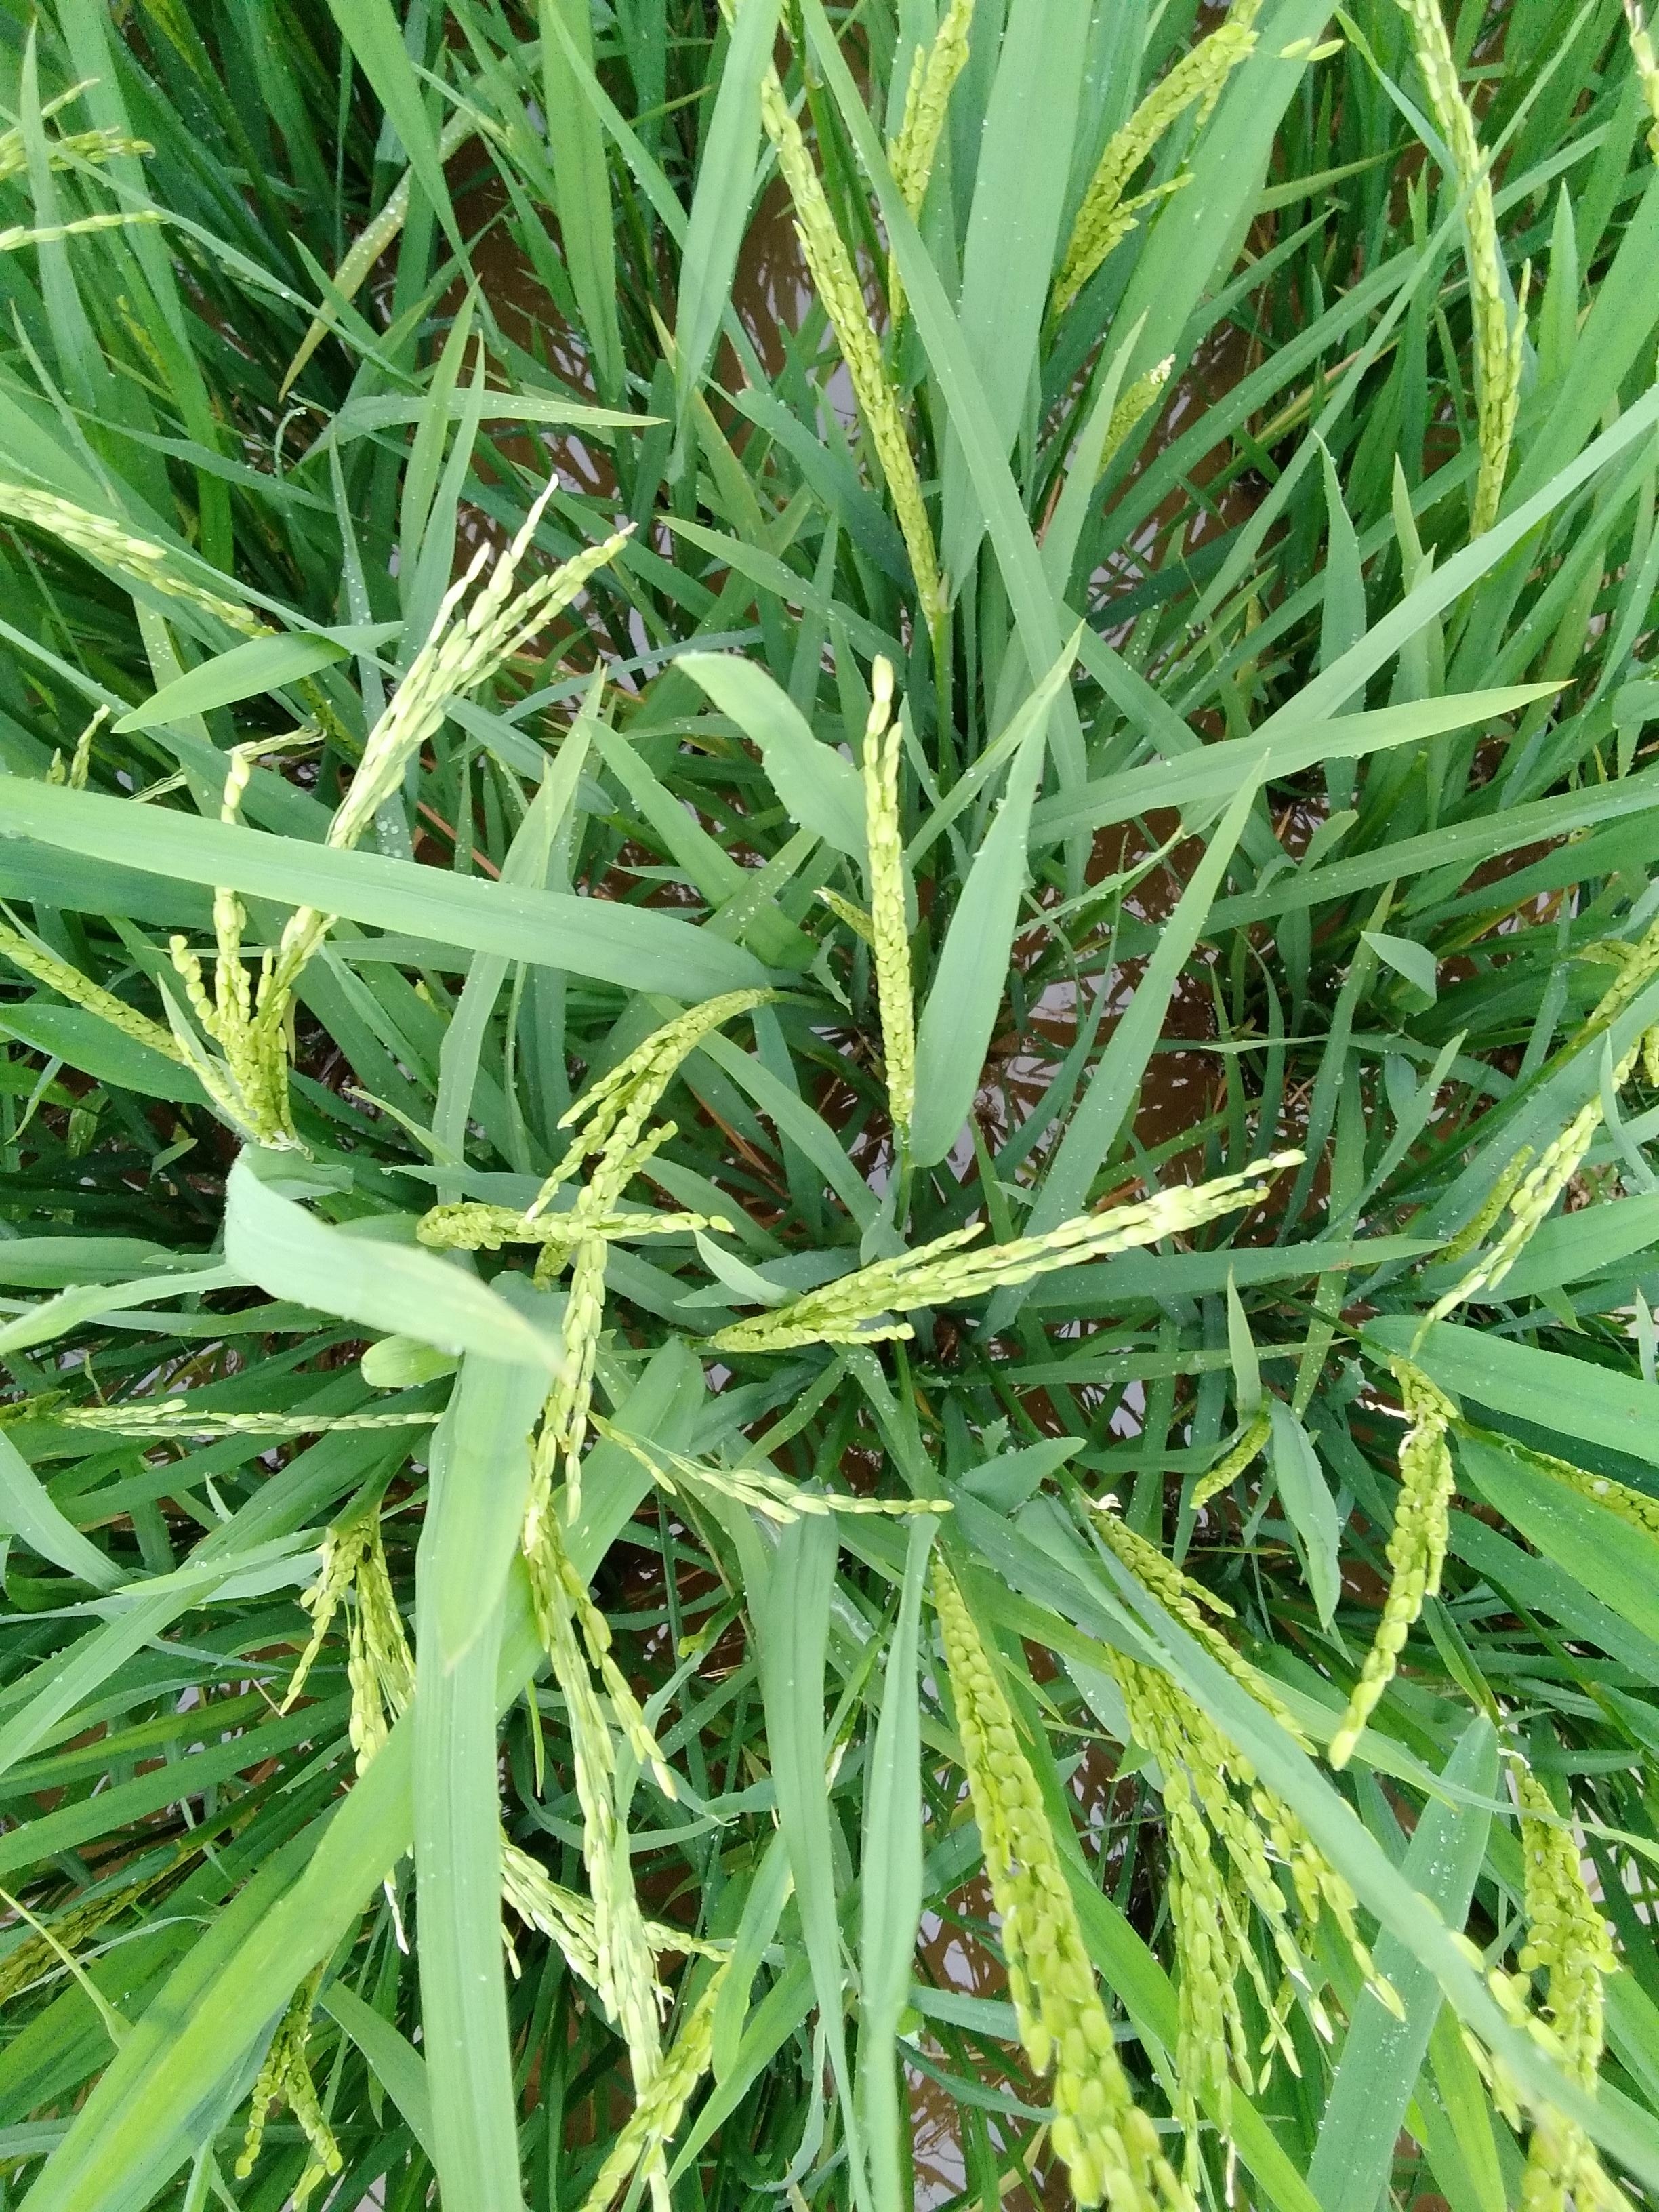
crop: rice
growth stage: flowering
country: Nigeria
